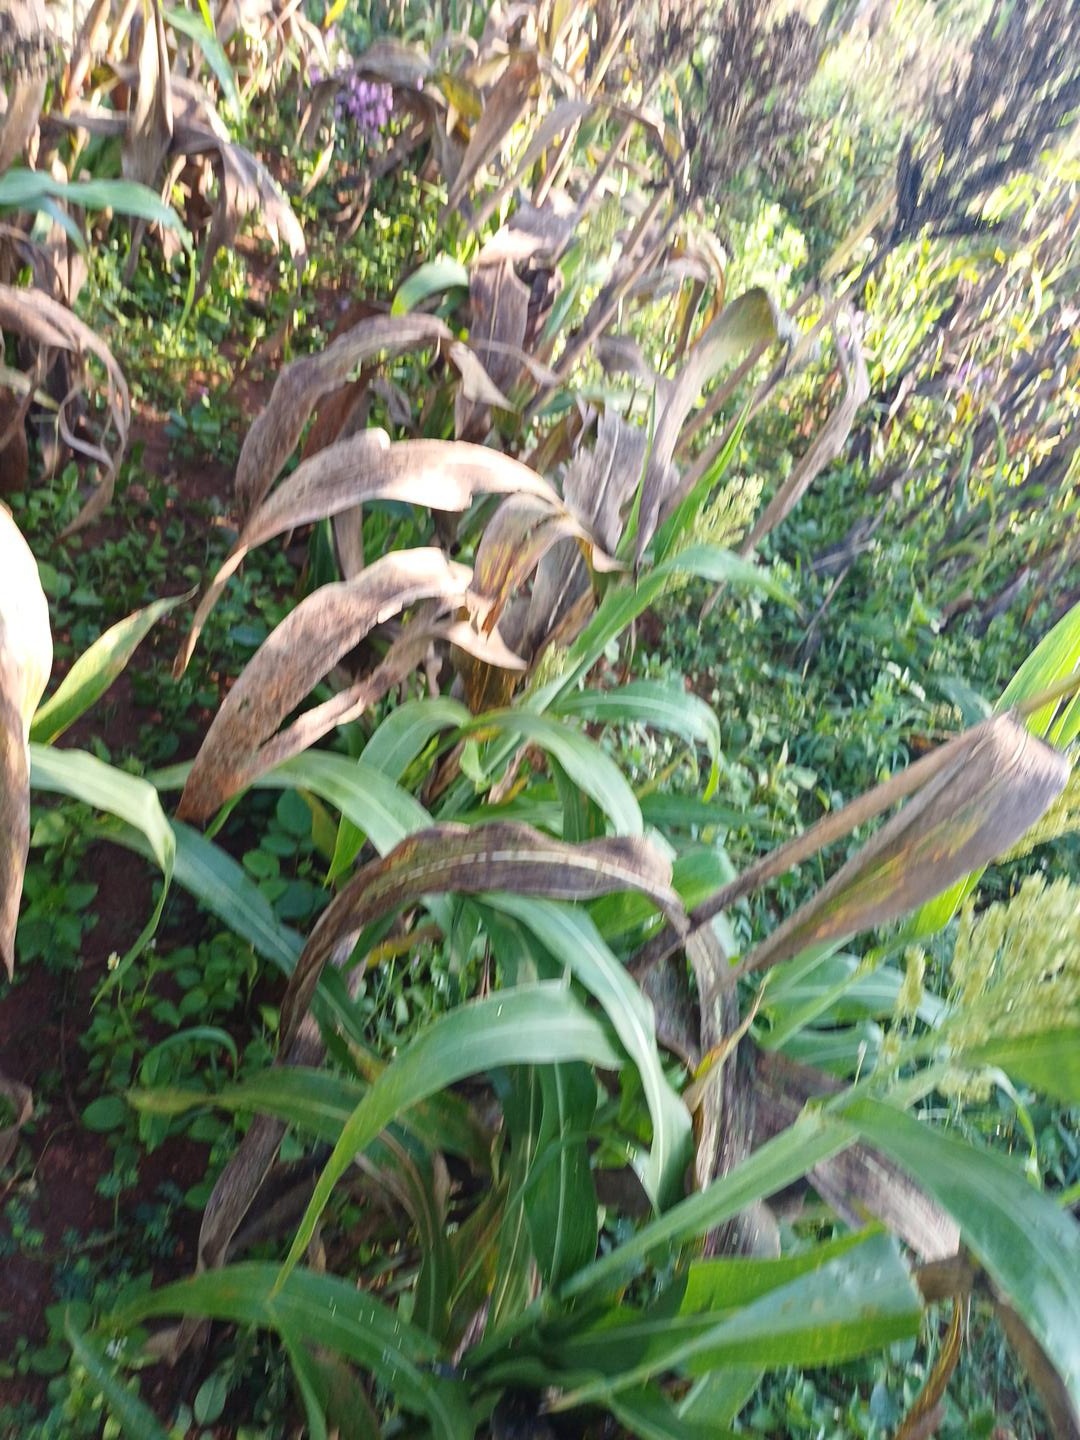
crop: sorghum
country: Kenya
